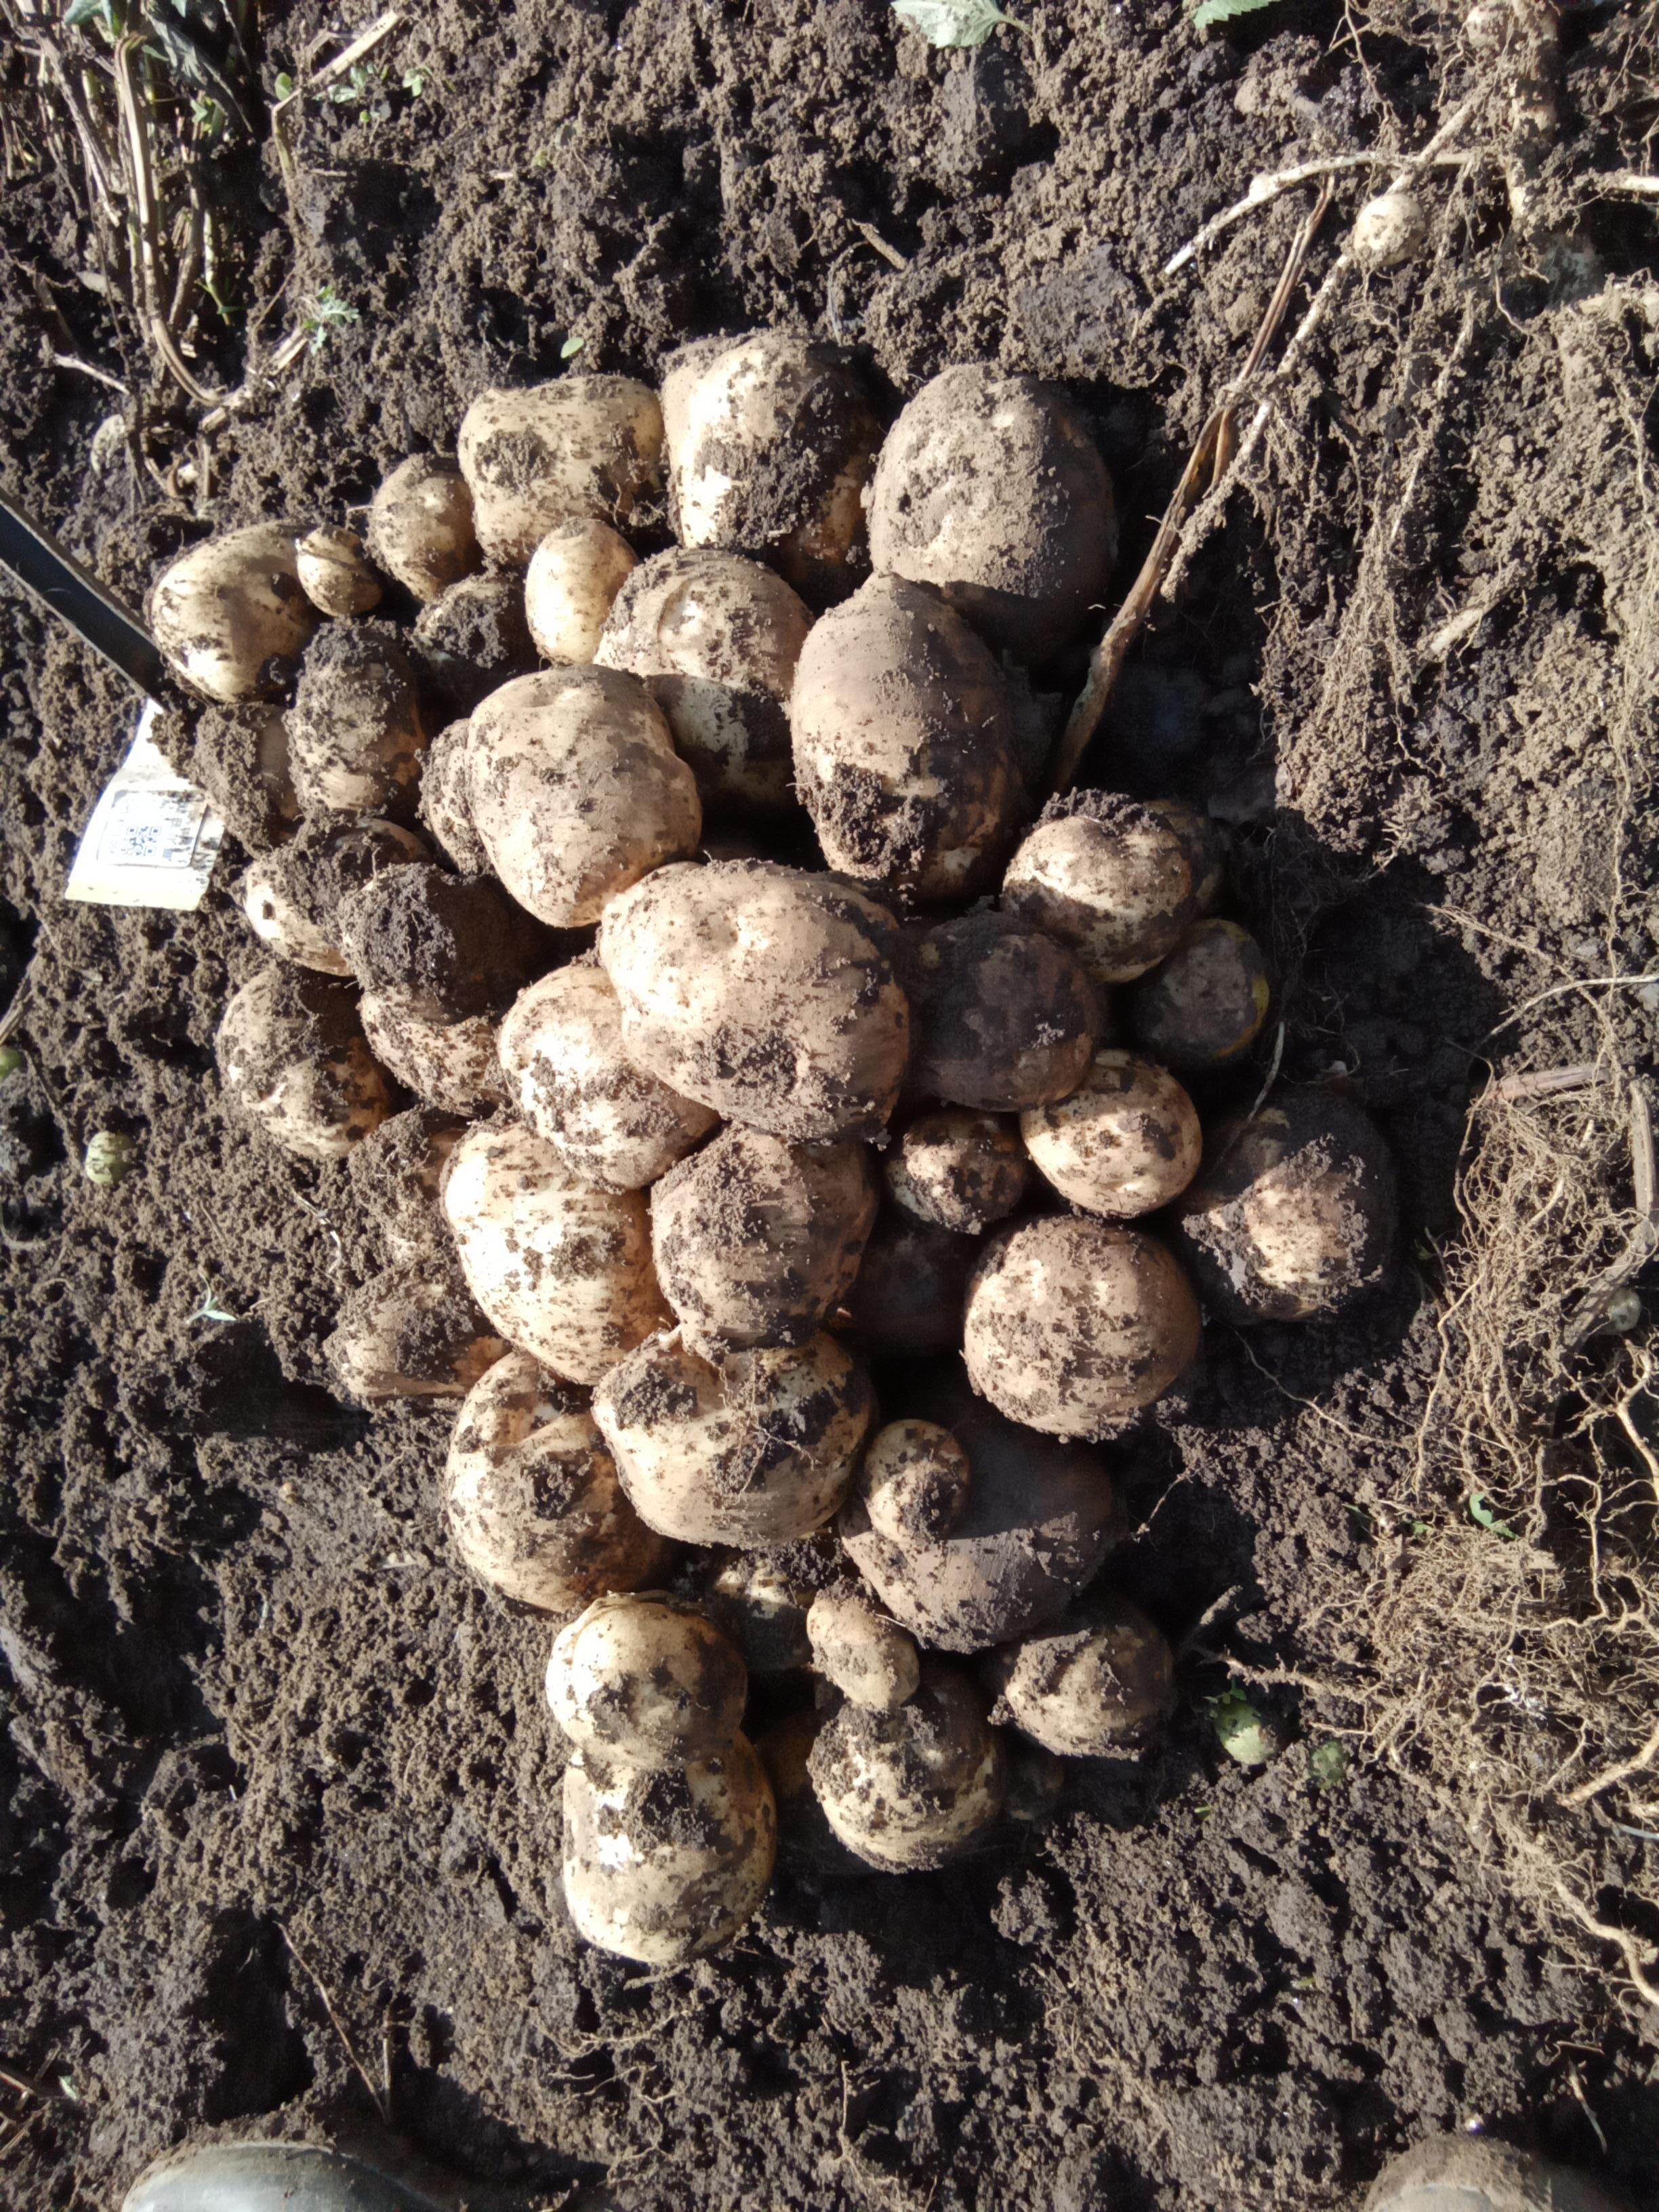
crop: potato
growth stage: harvest
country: Kenya
